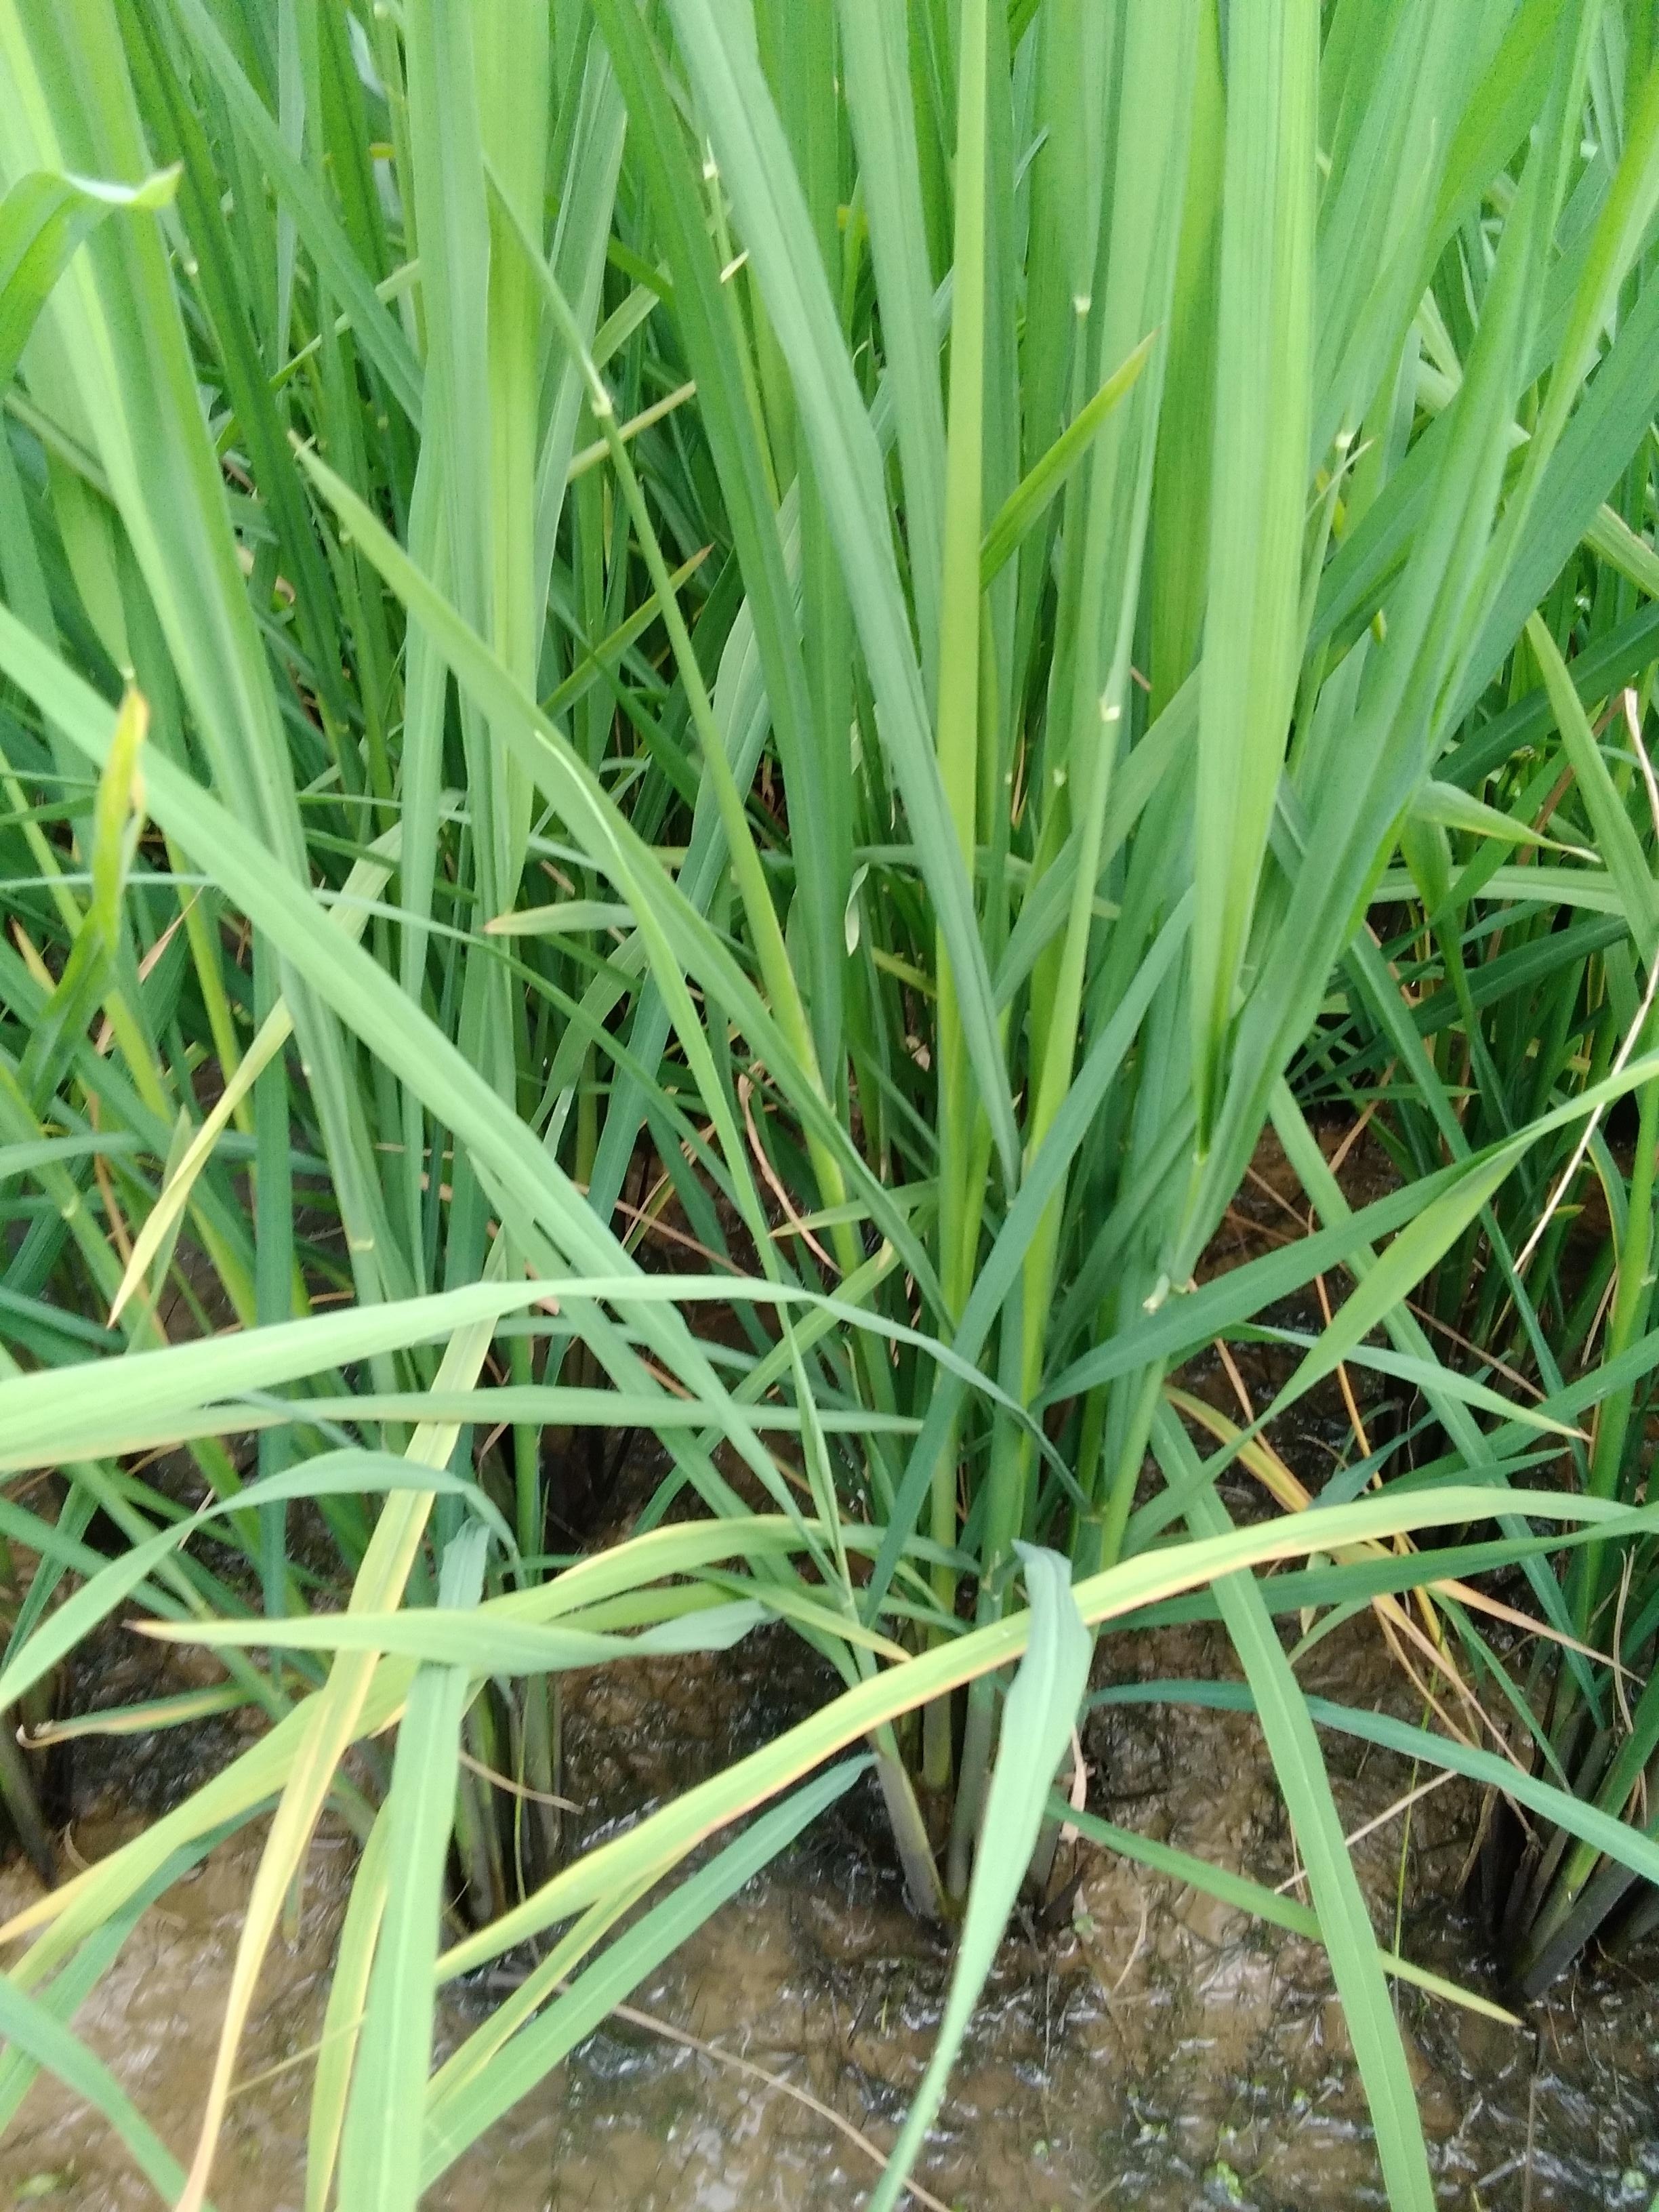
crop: rice
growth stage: booting
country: Nigeria
